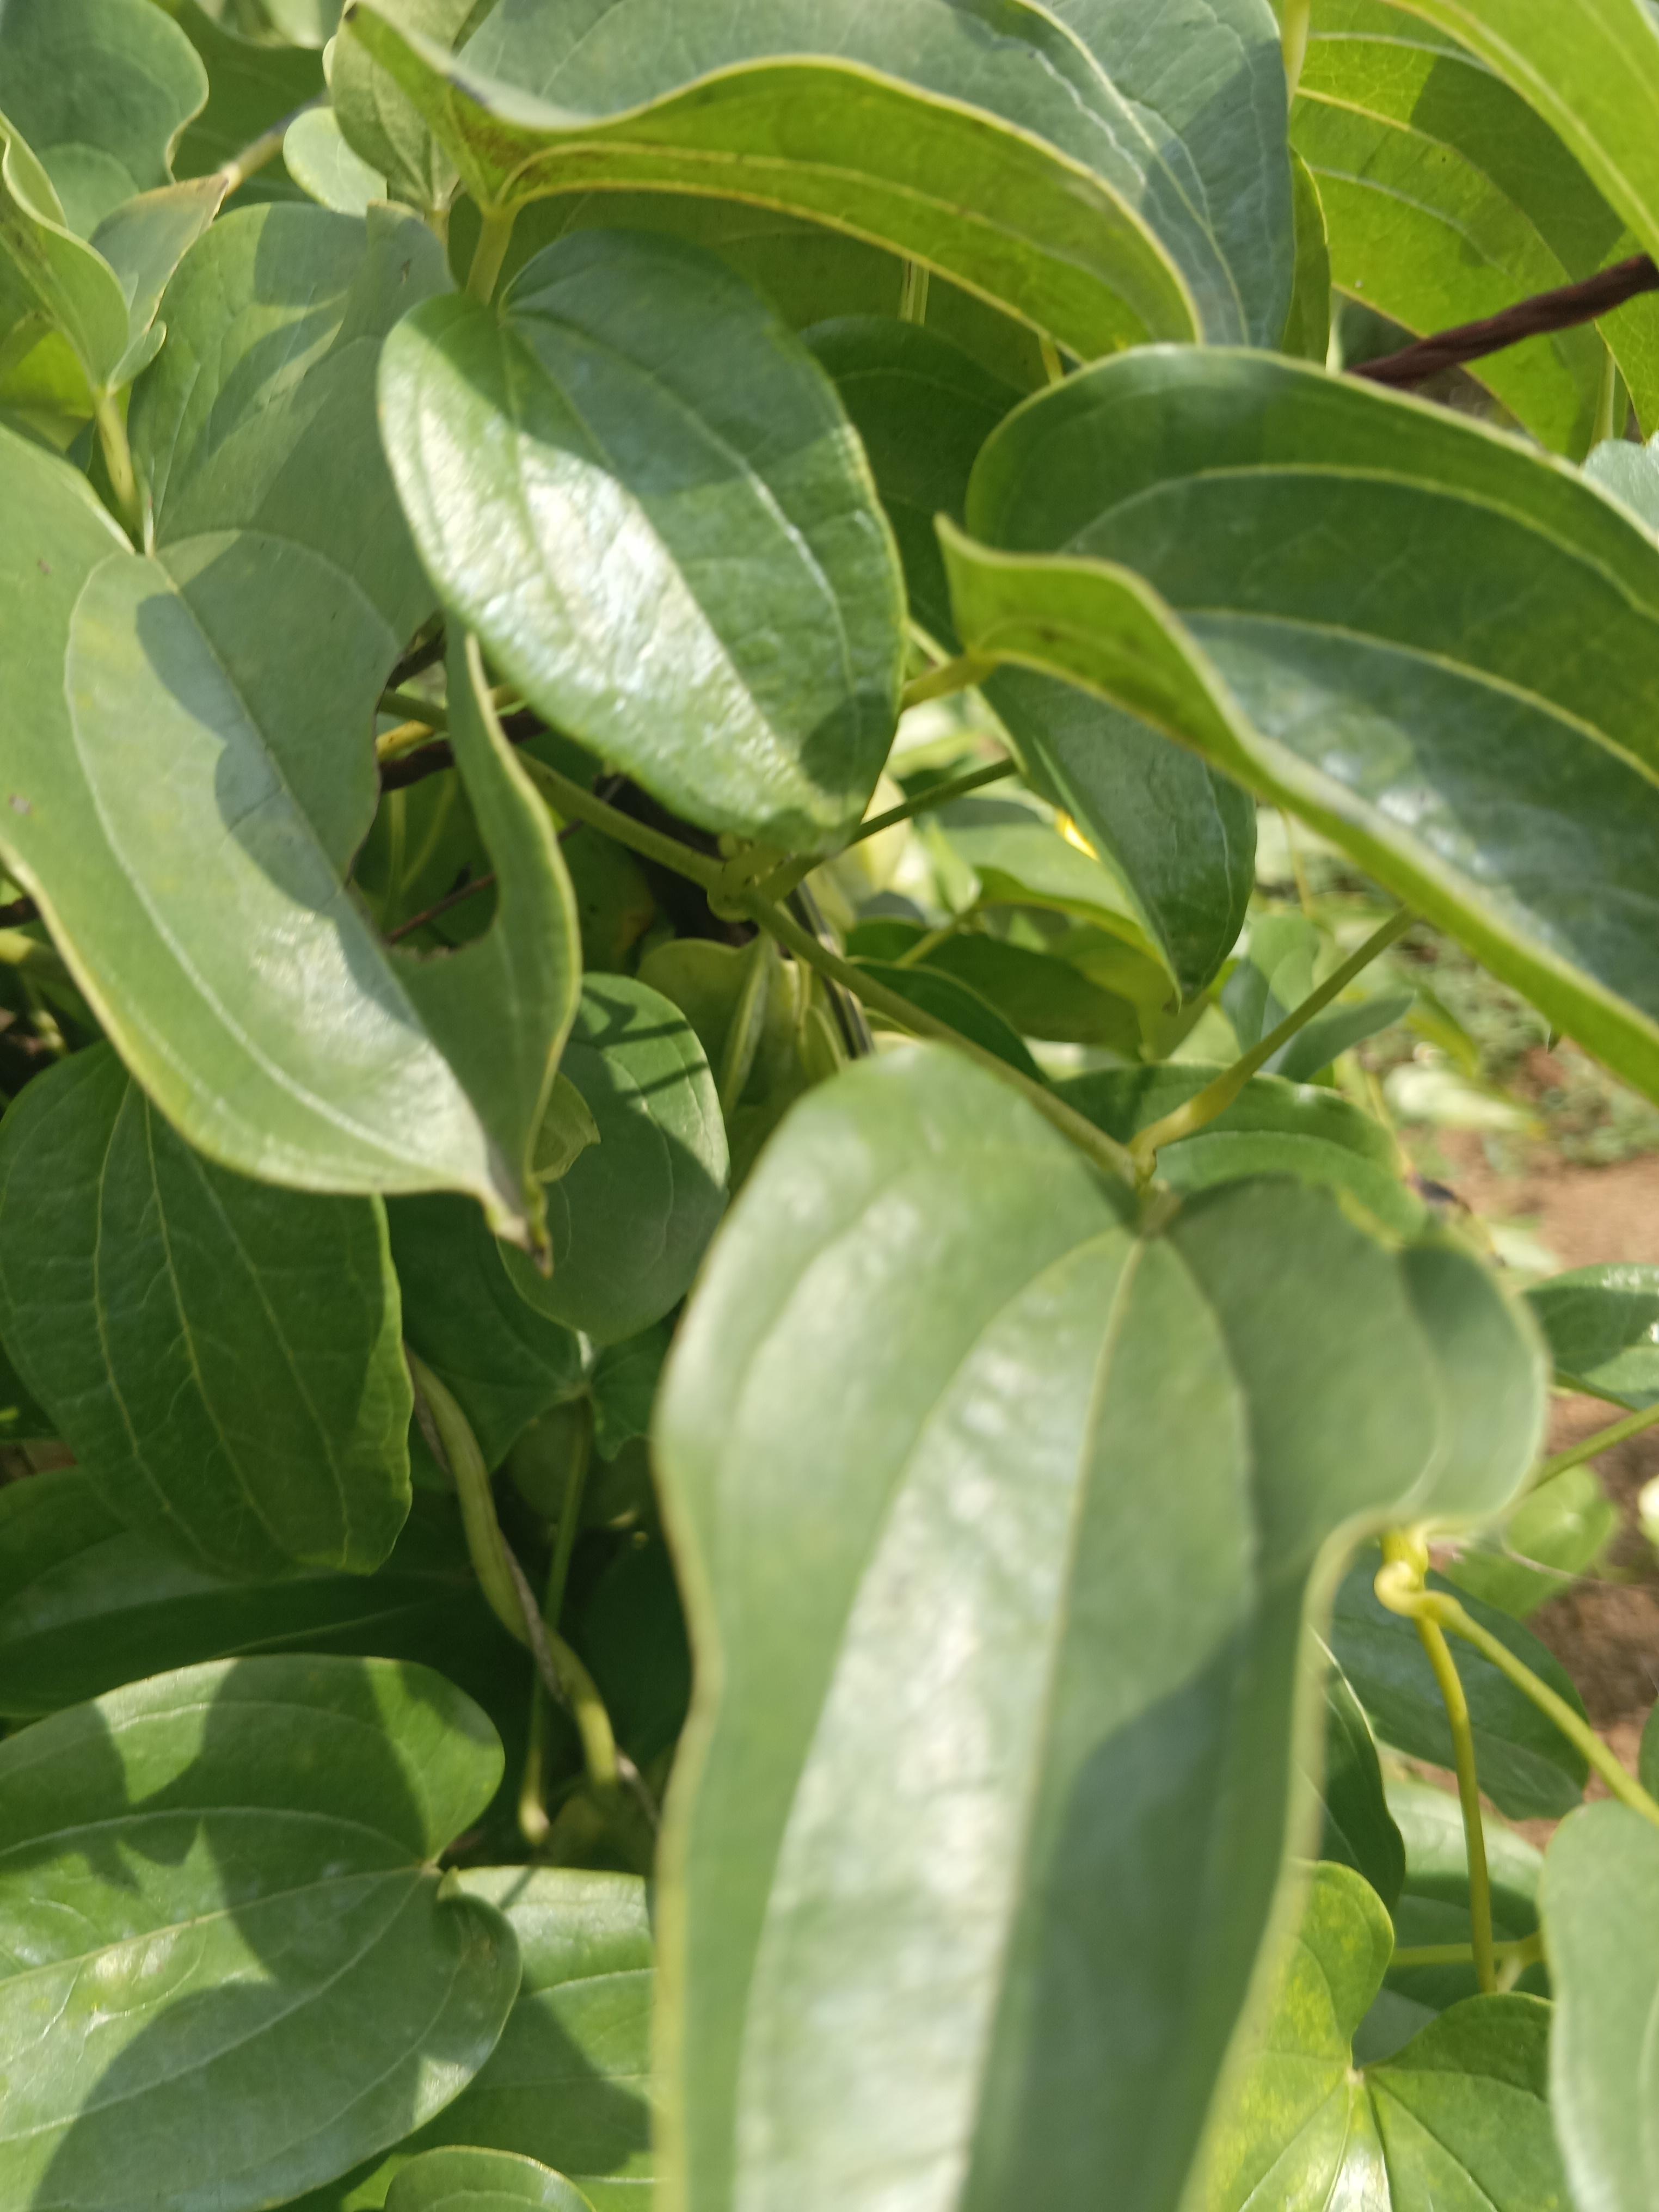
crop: yam
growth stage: maturity
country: Nigeria
